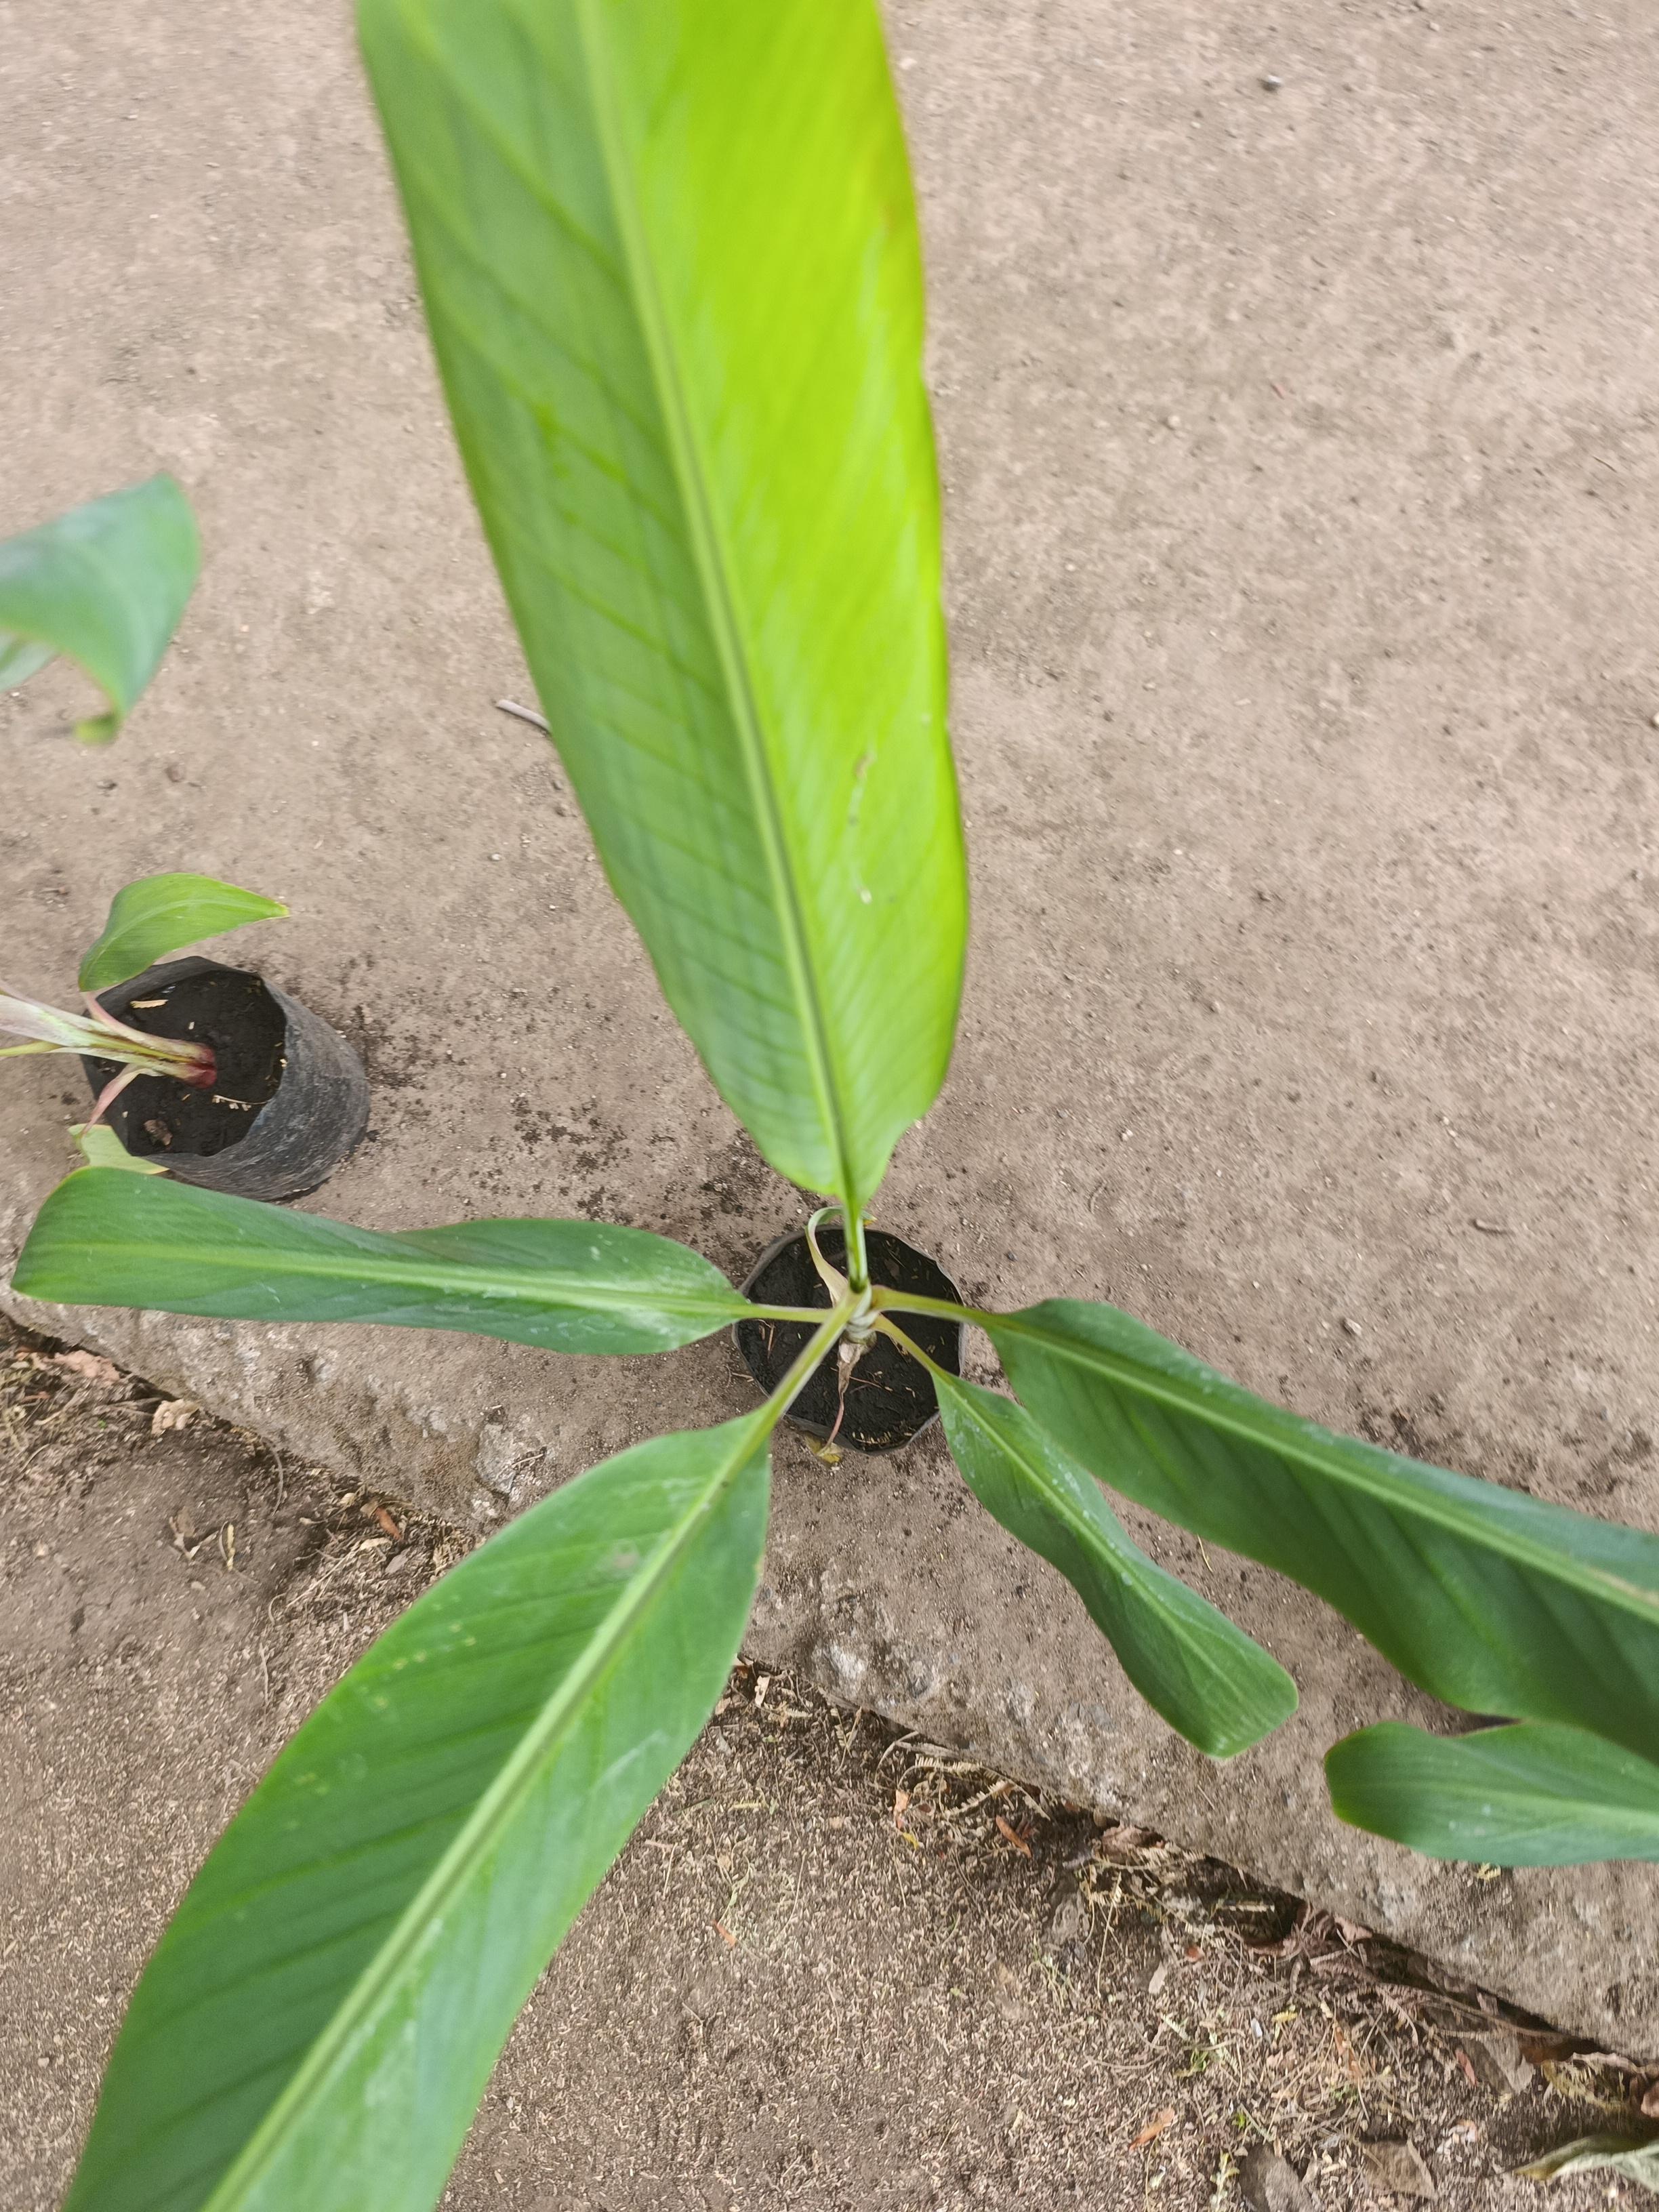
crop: banana
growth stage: vegetative
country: Tanzania
